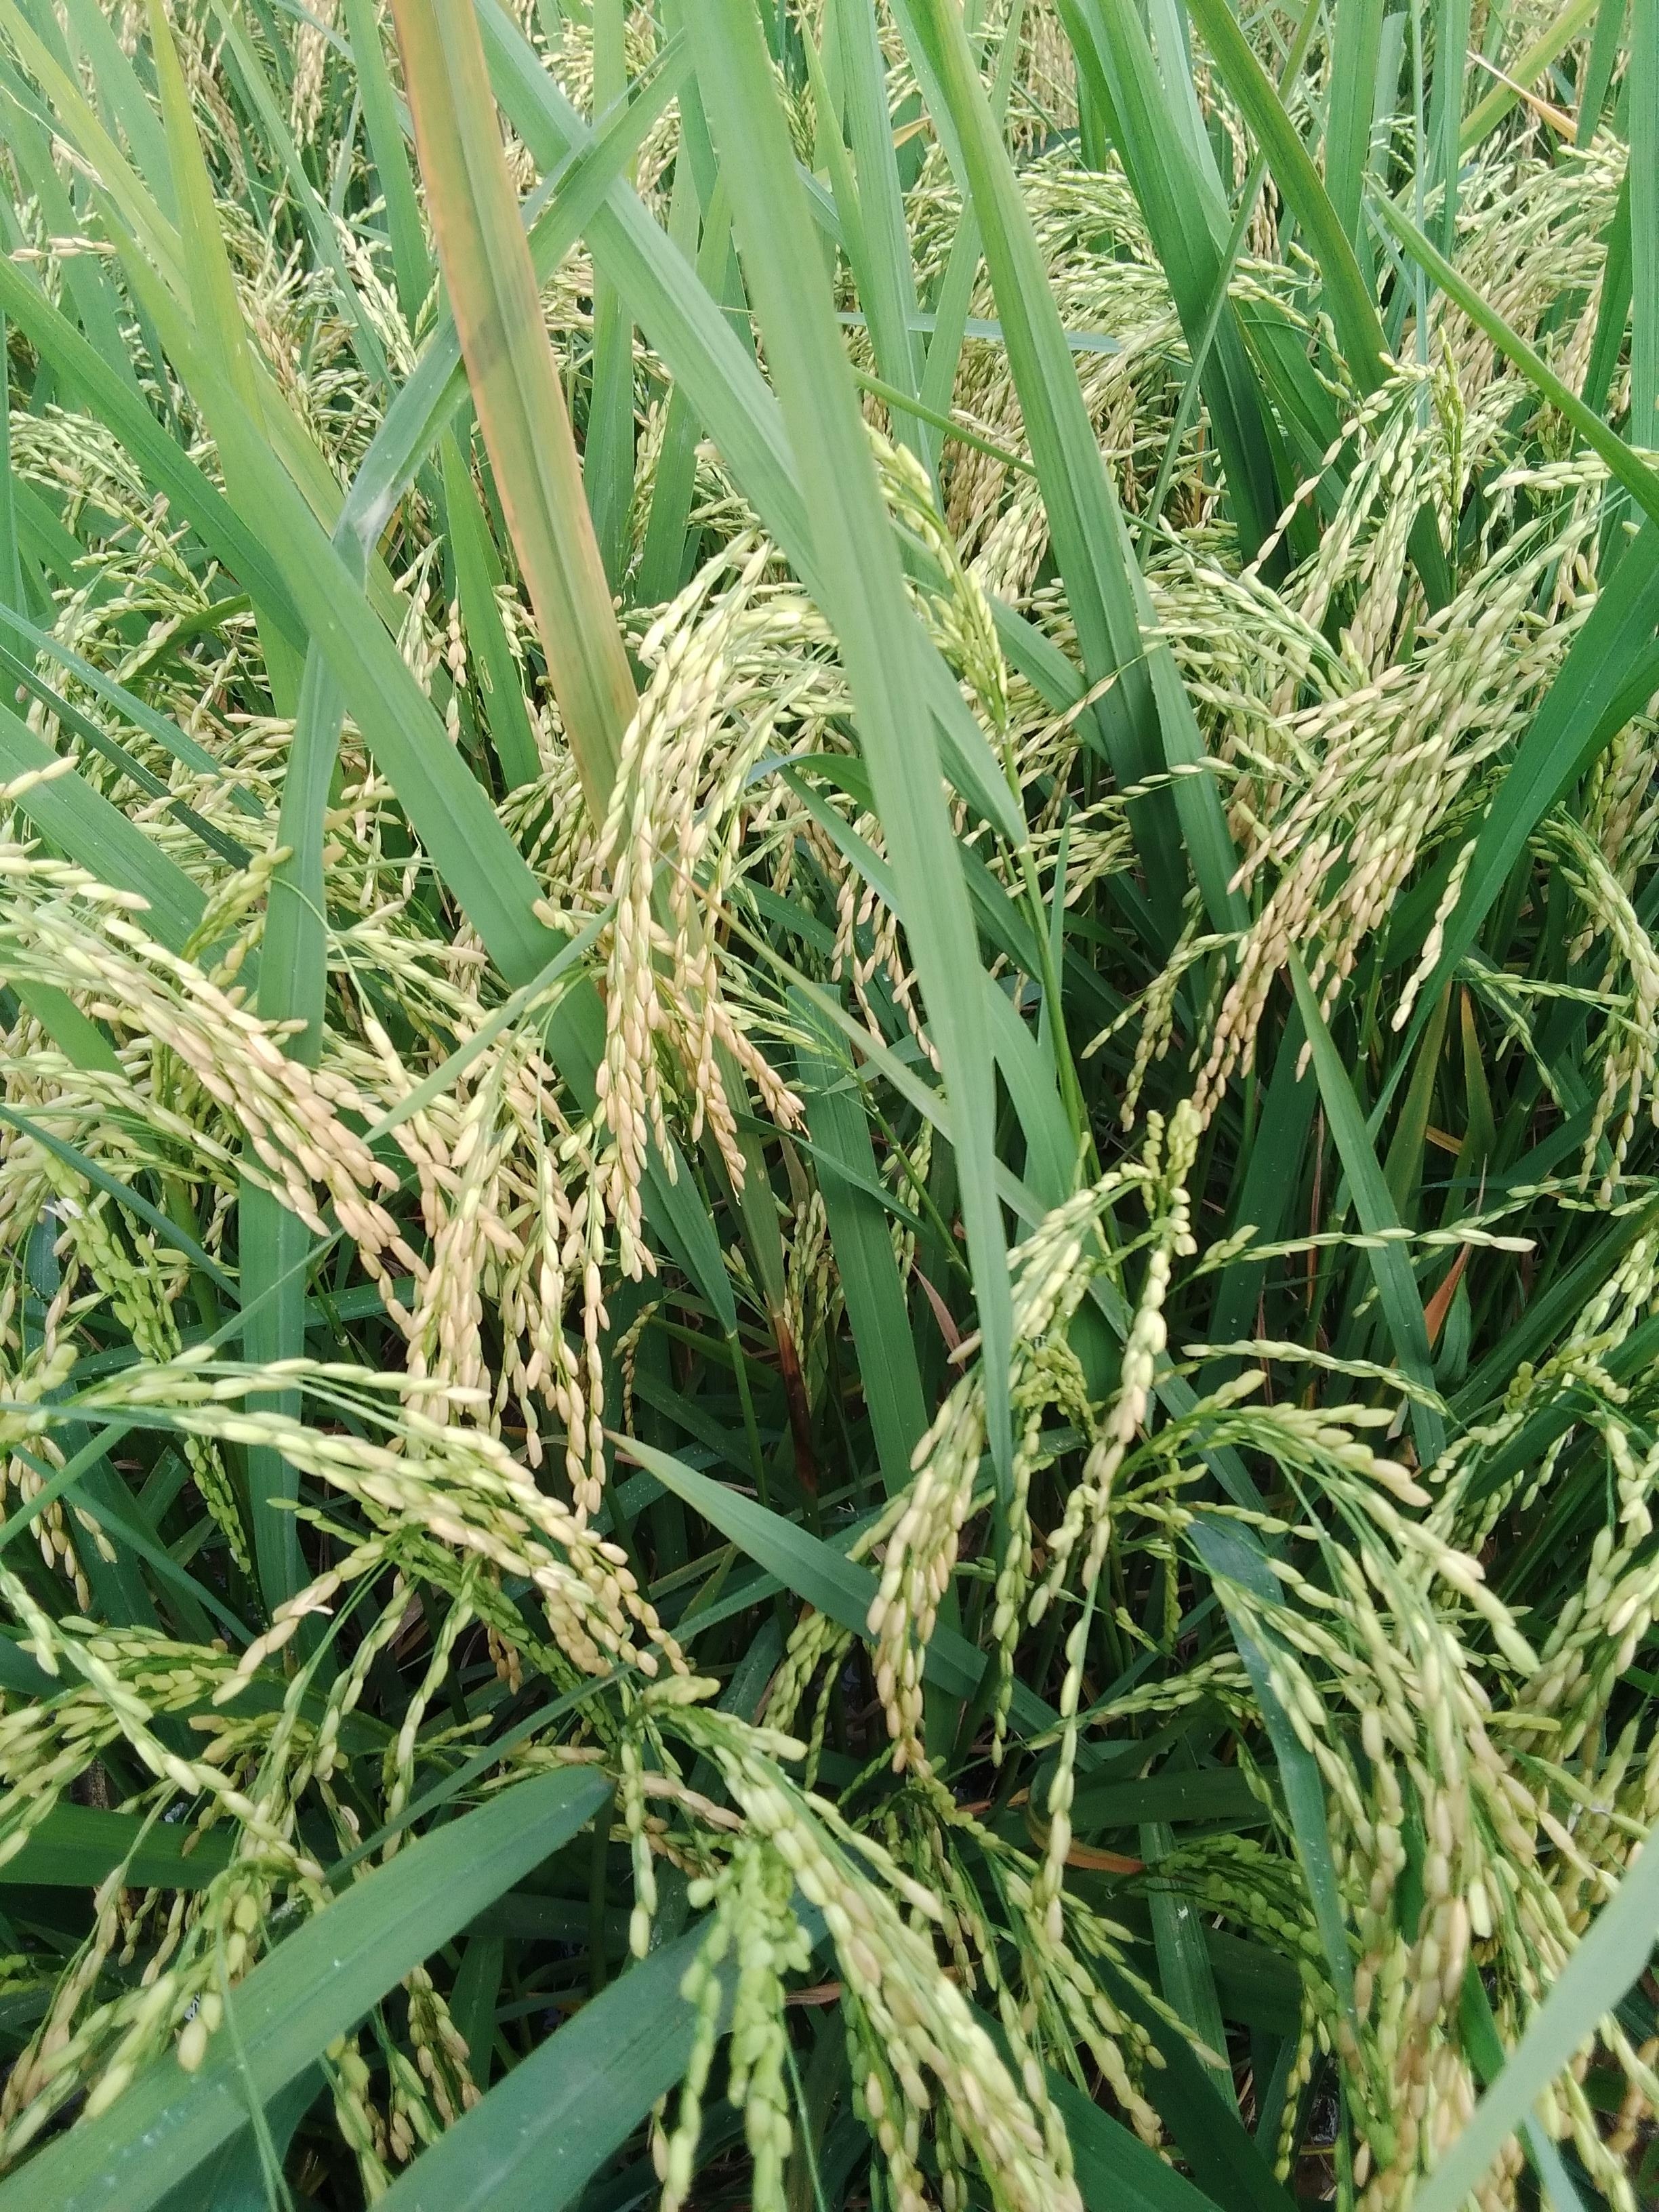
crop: rice
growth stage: ripening
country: Nigeria
